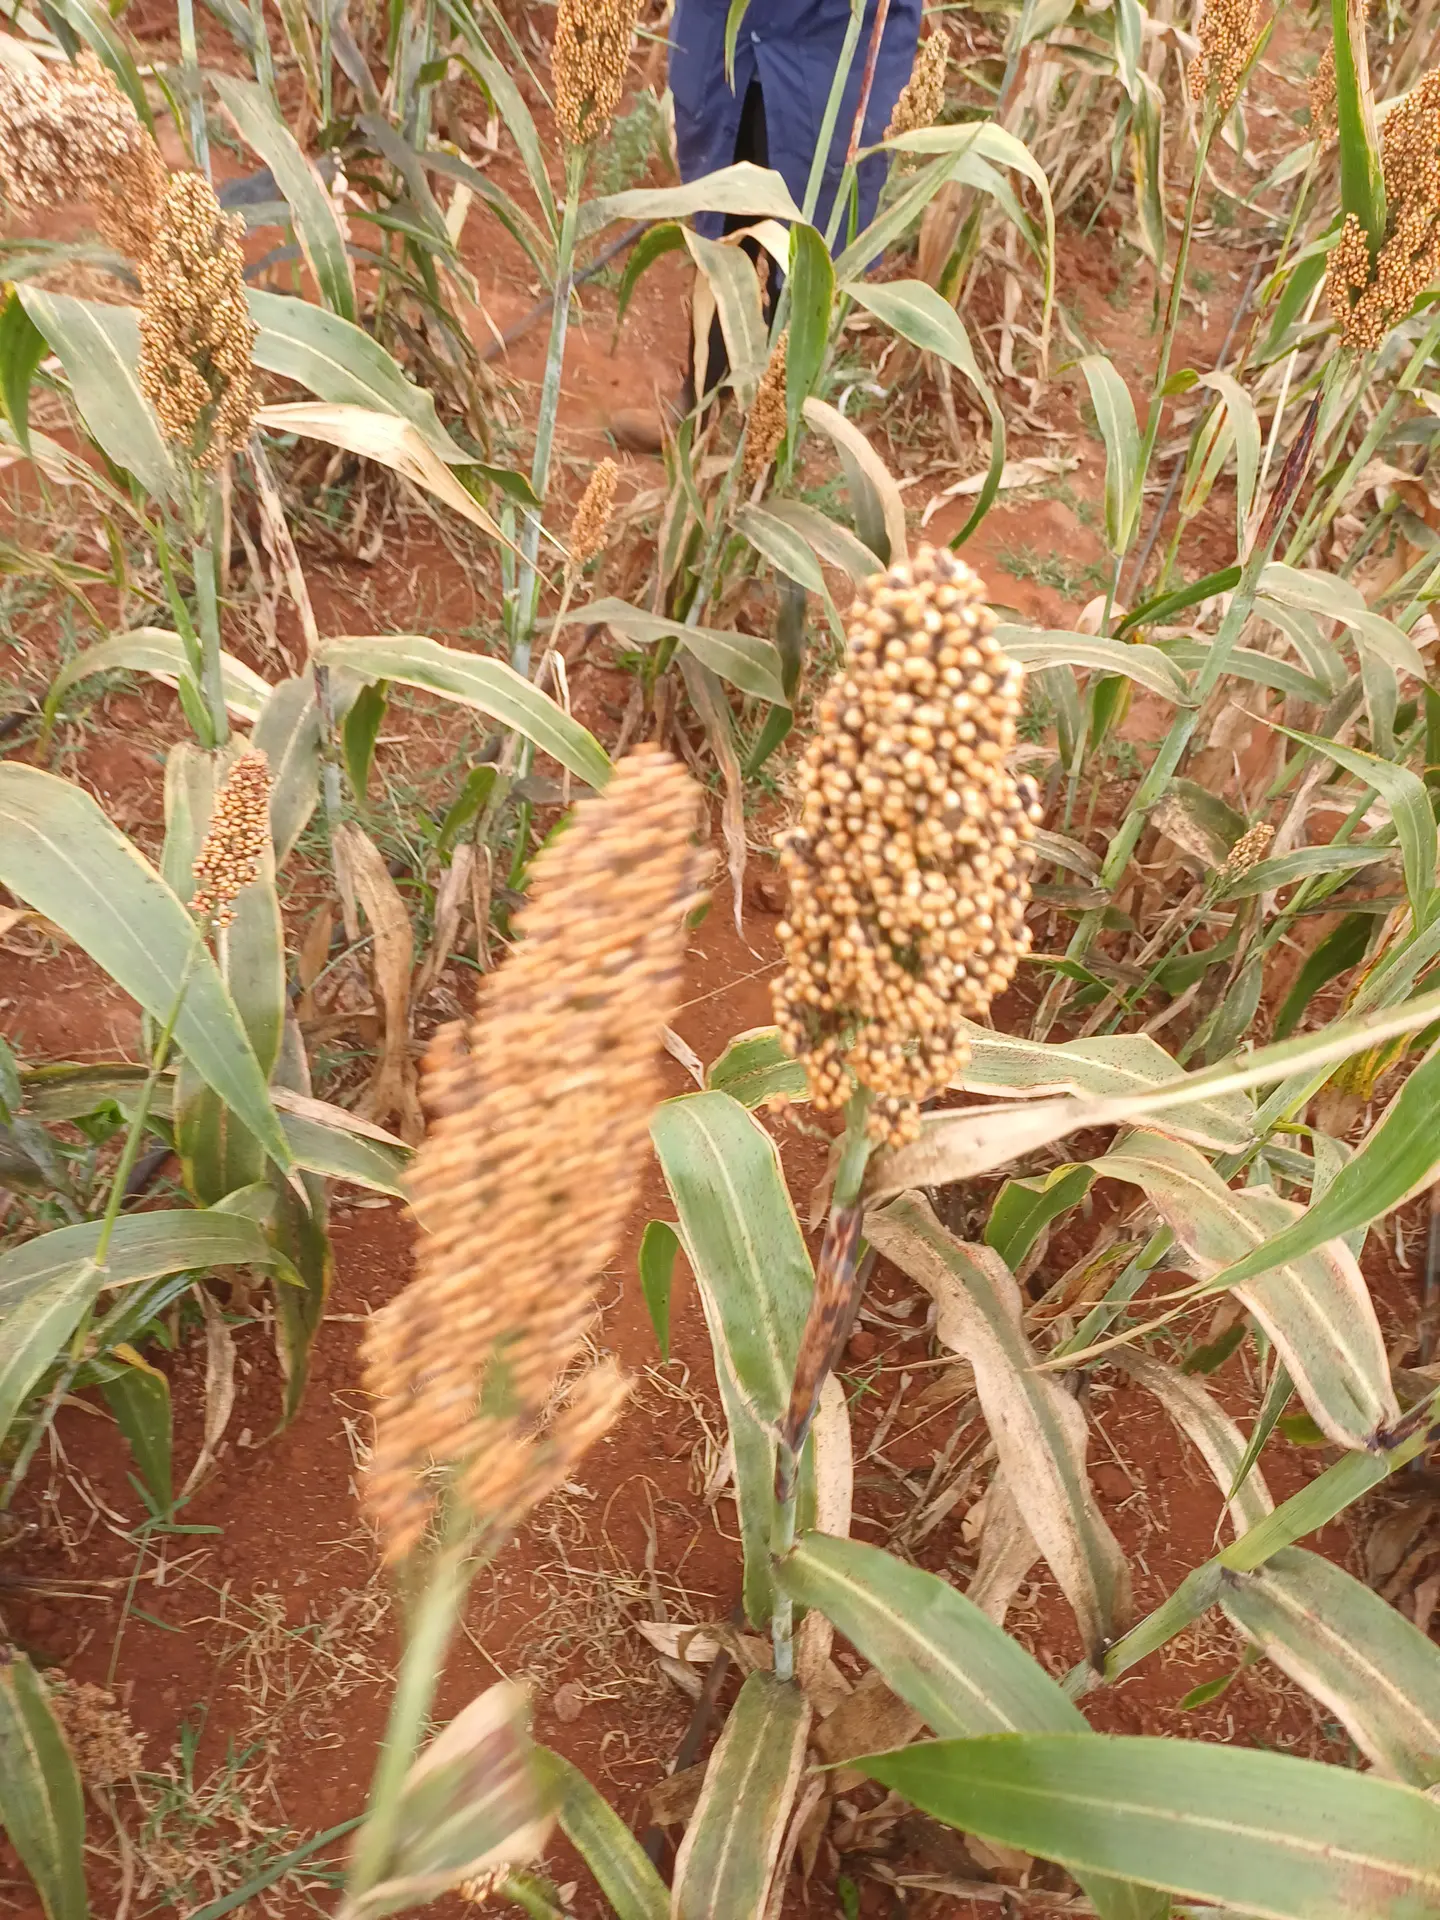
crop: sorghum
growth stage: maturity
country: Kenya
